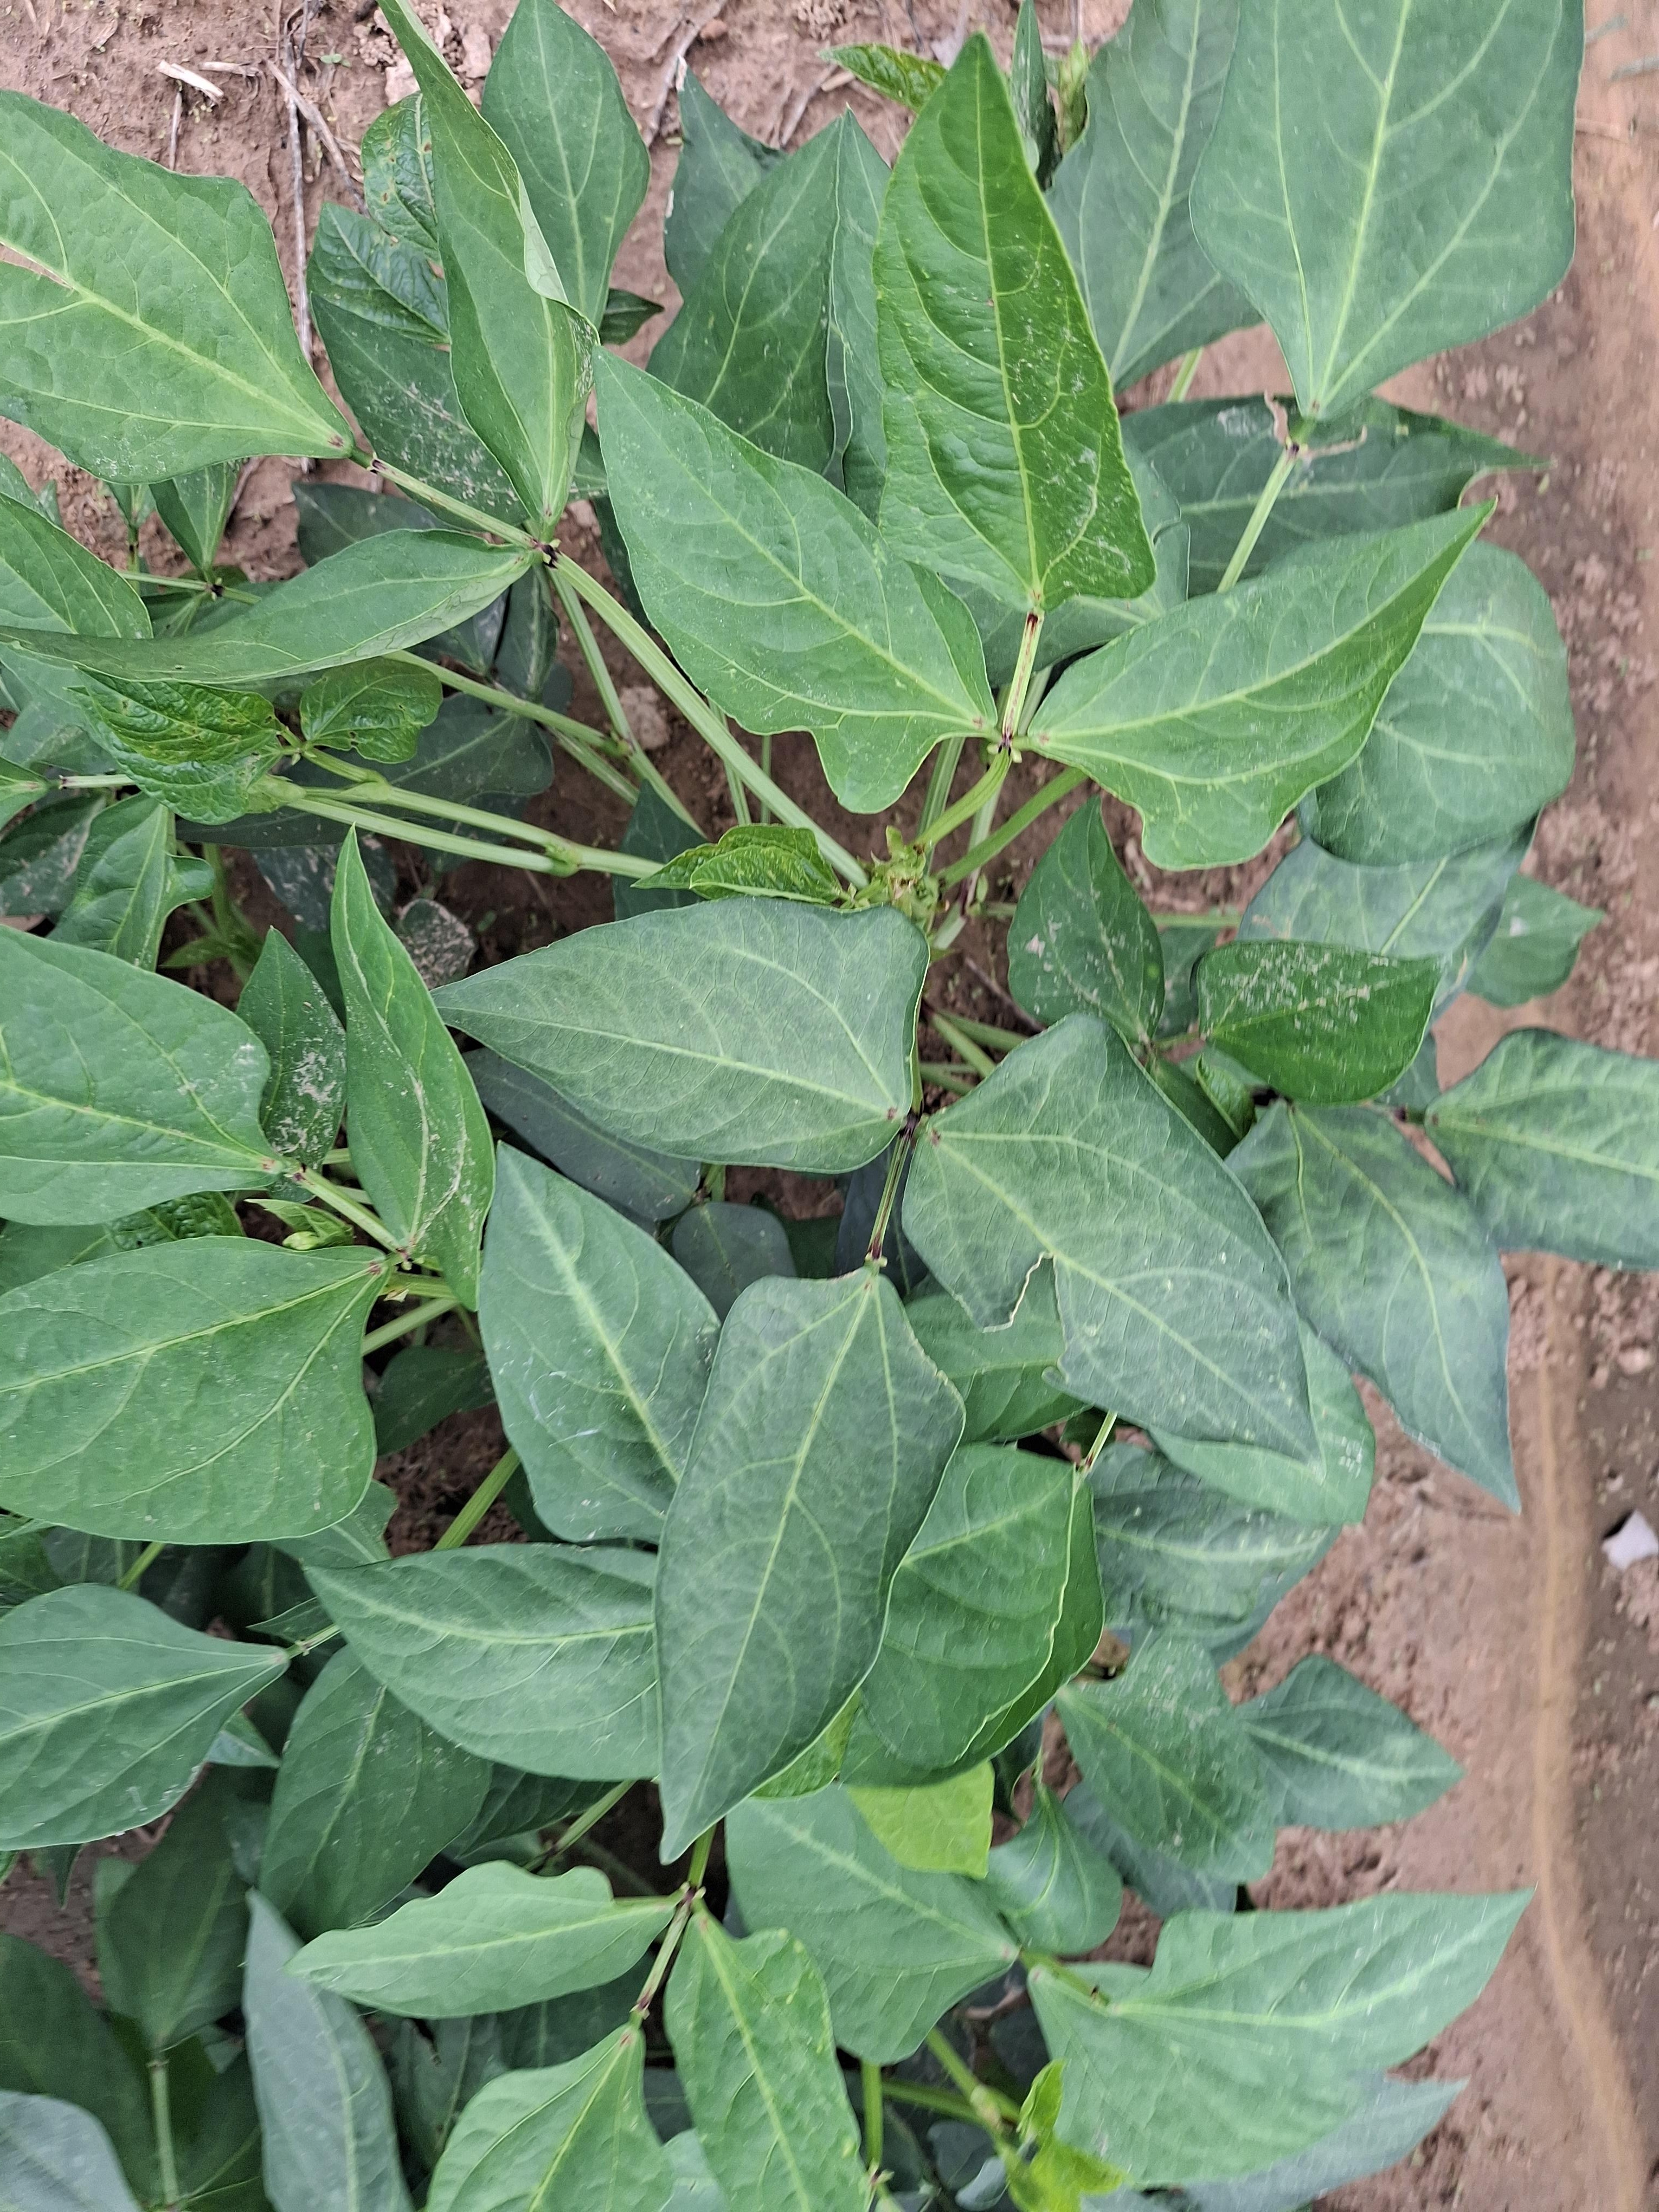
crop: cowpea
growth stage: vegetative
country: Nigeria
